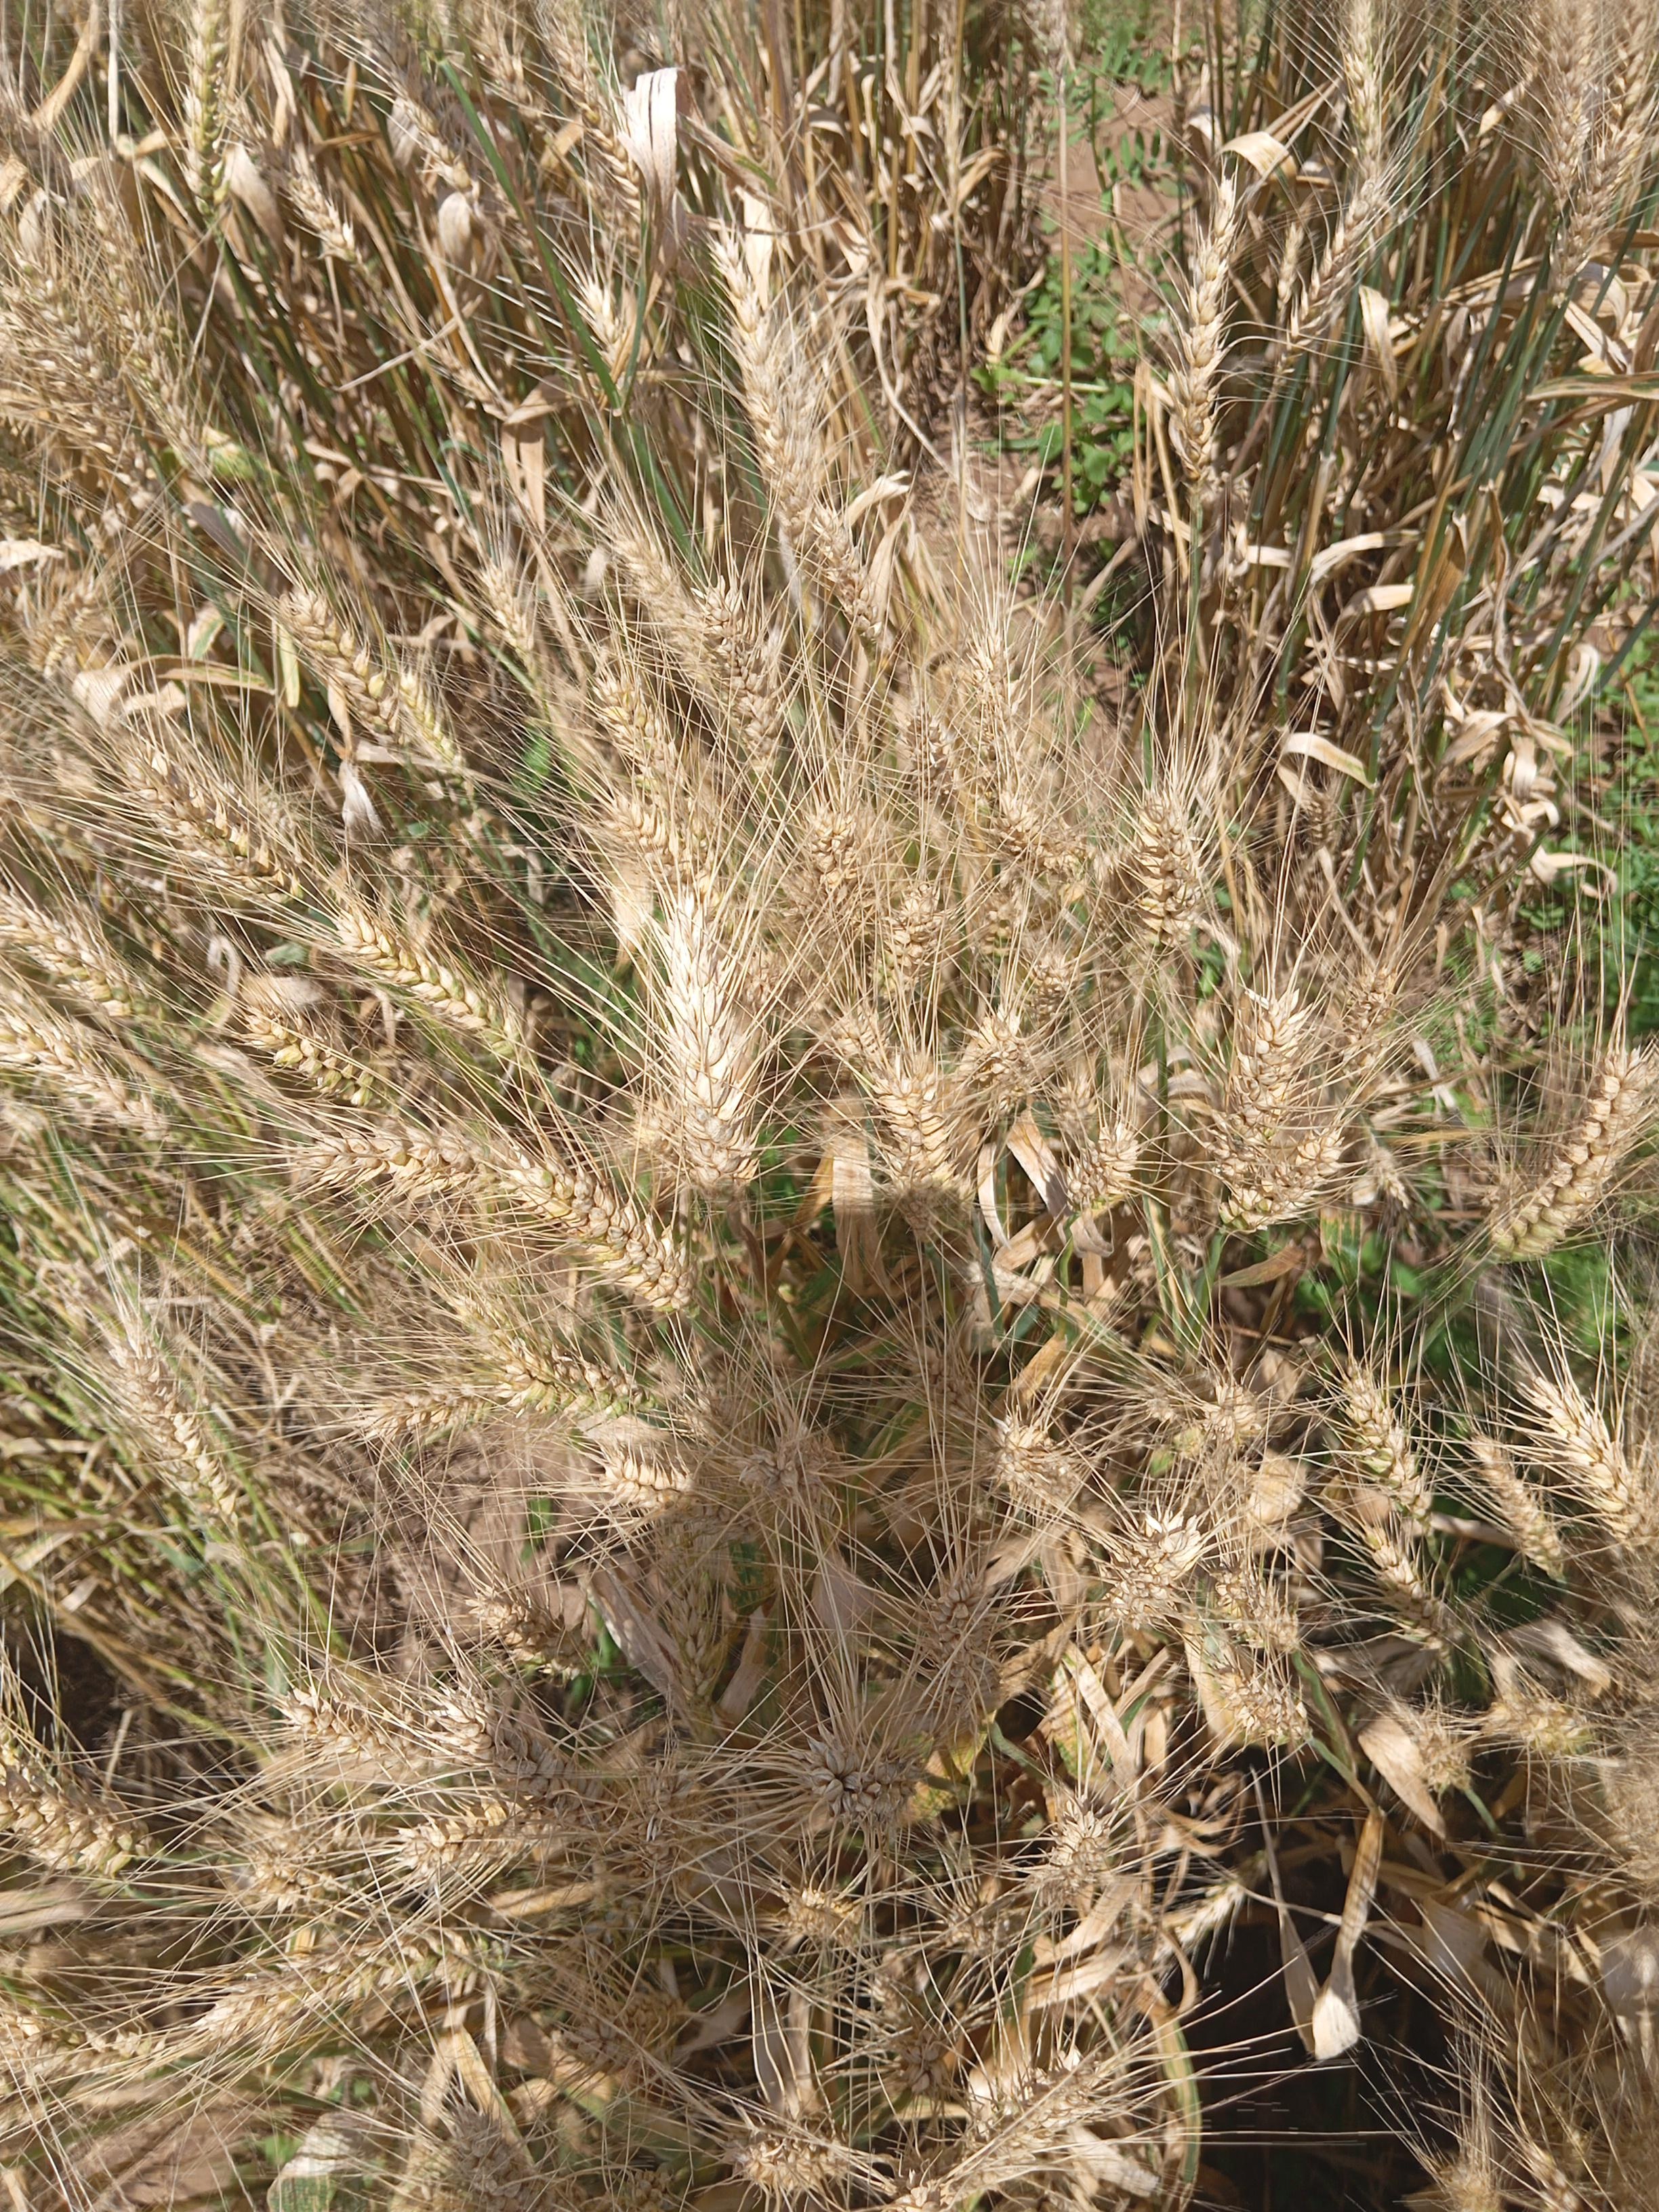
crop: wheat
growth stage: maturity
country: Kenya
